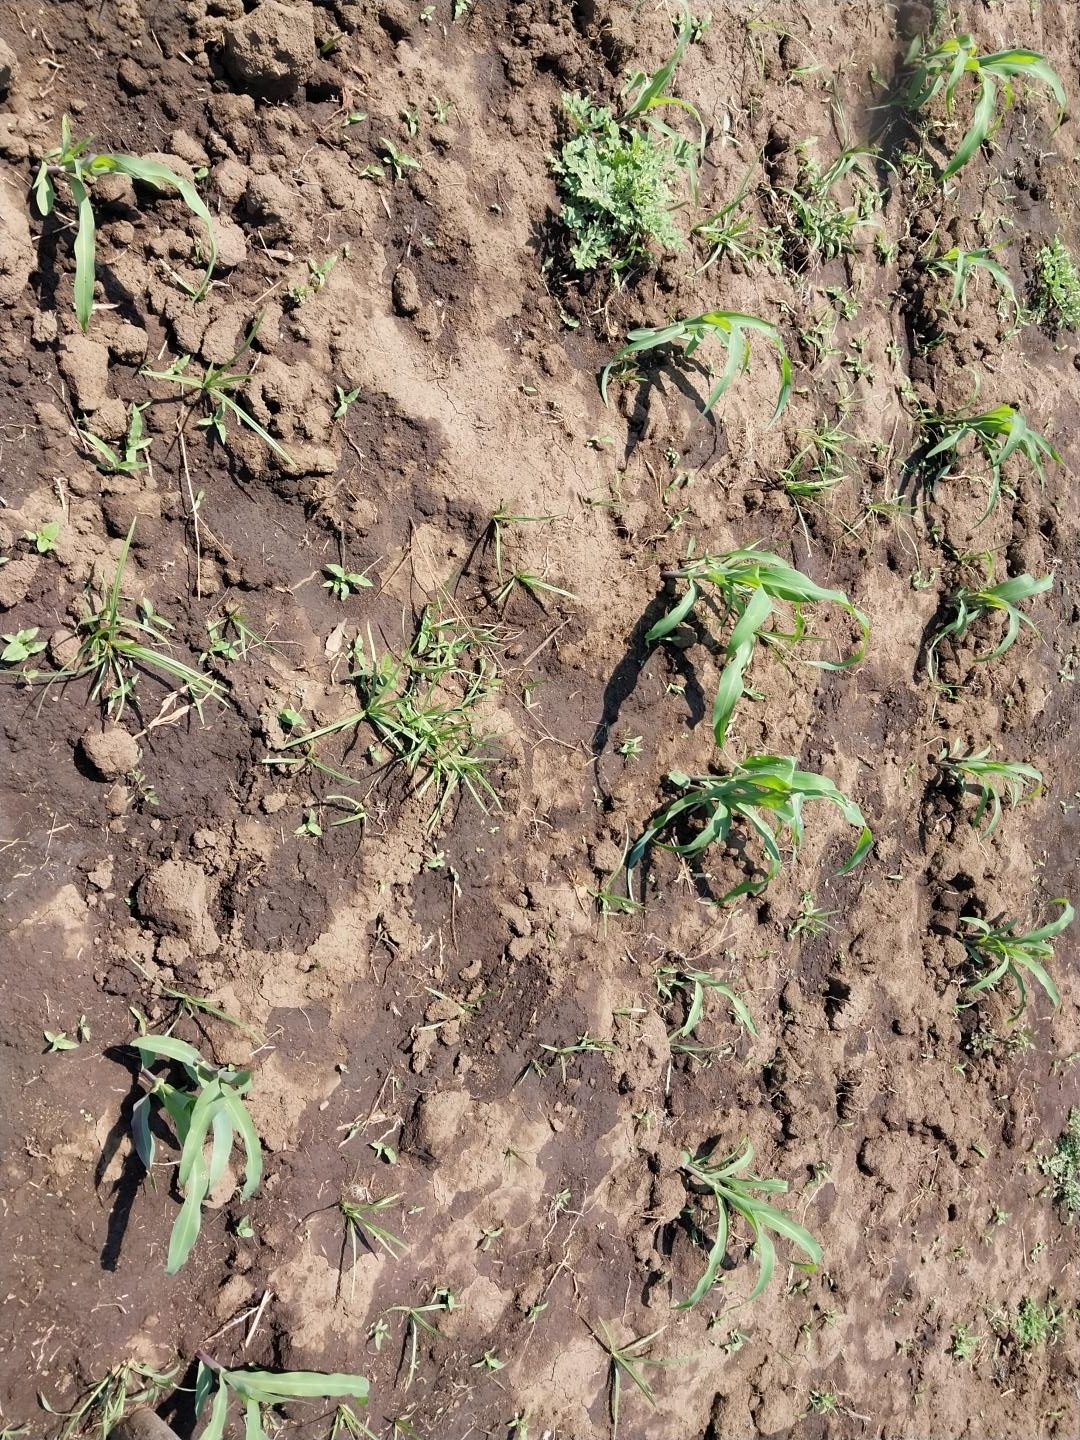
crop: maize
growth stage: emergence
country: Tanzania
